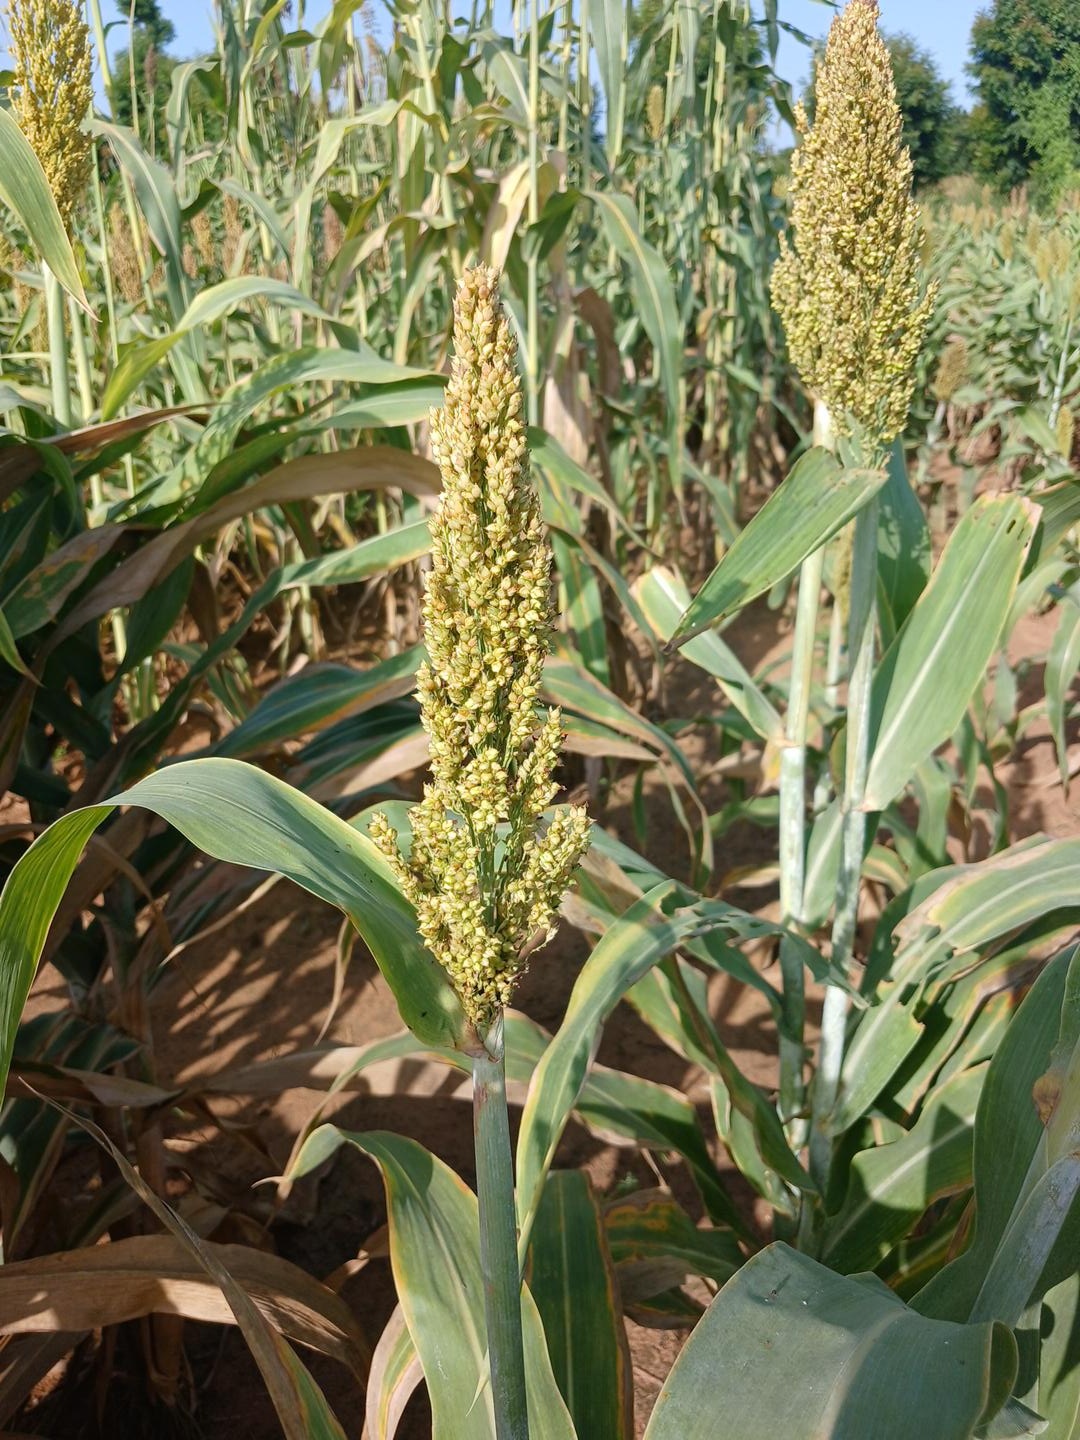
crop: sorghum
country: Senegal
